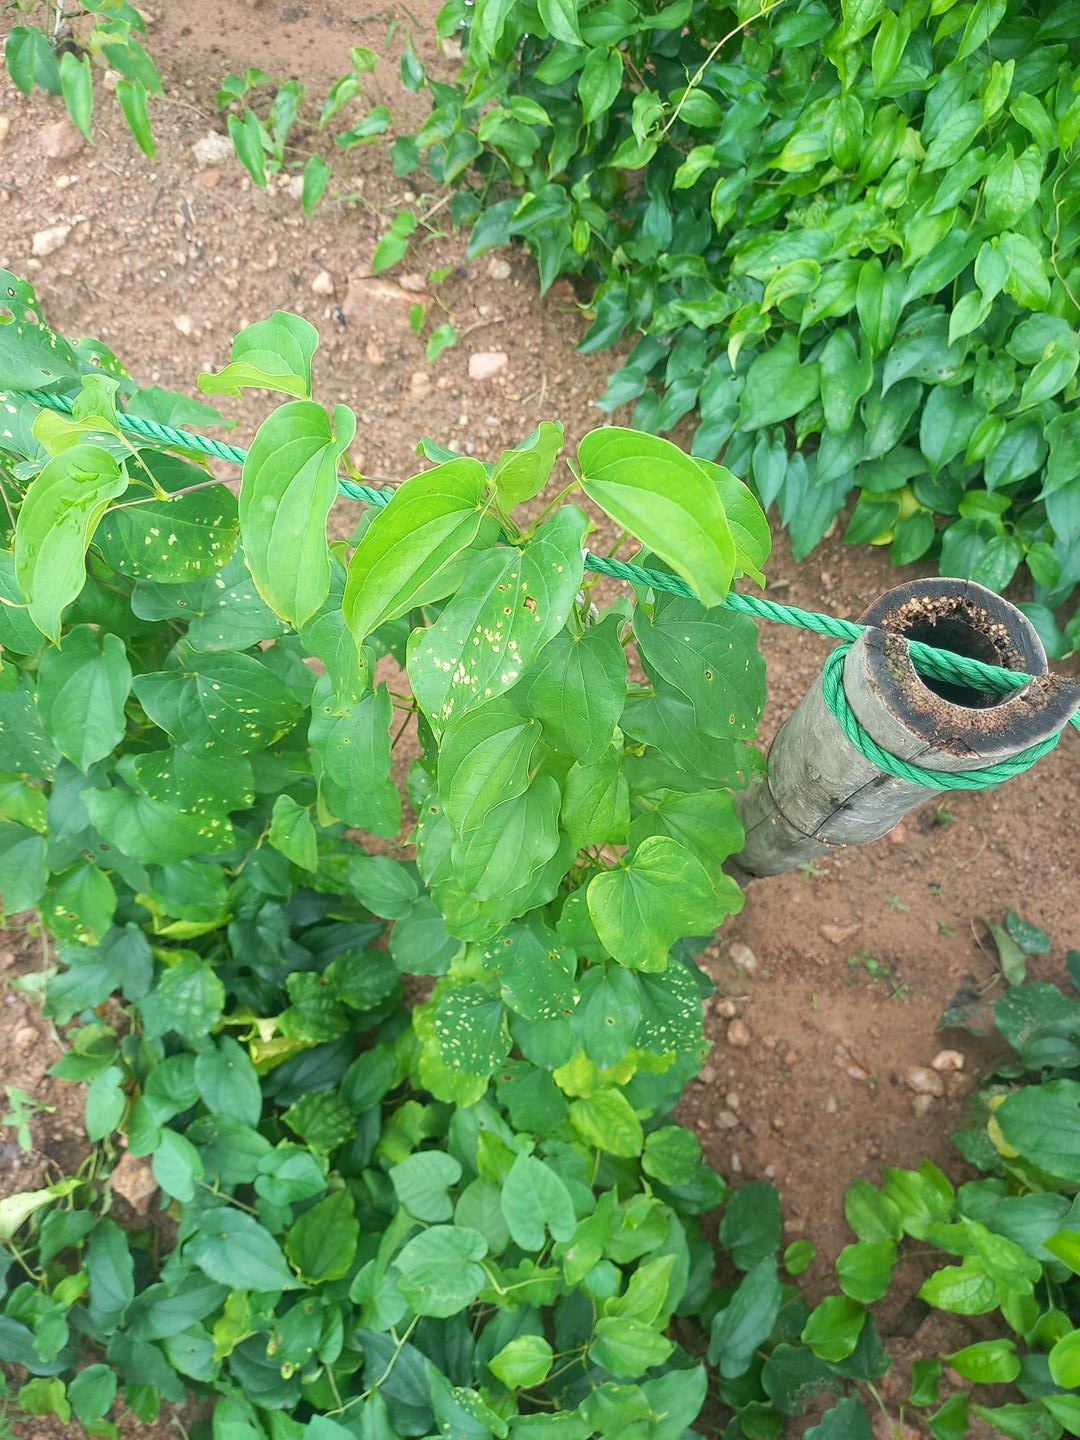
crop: yam
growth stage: vegetative
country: Nigeria
